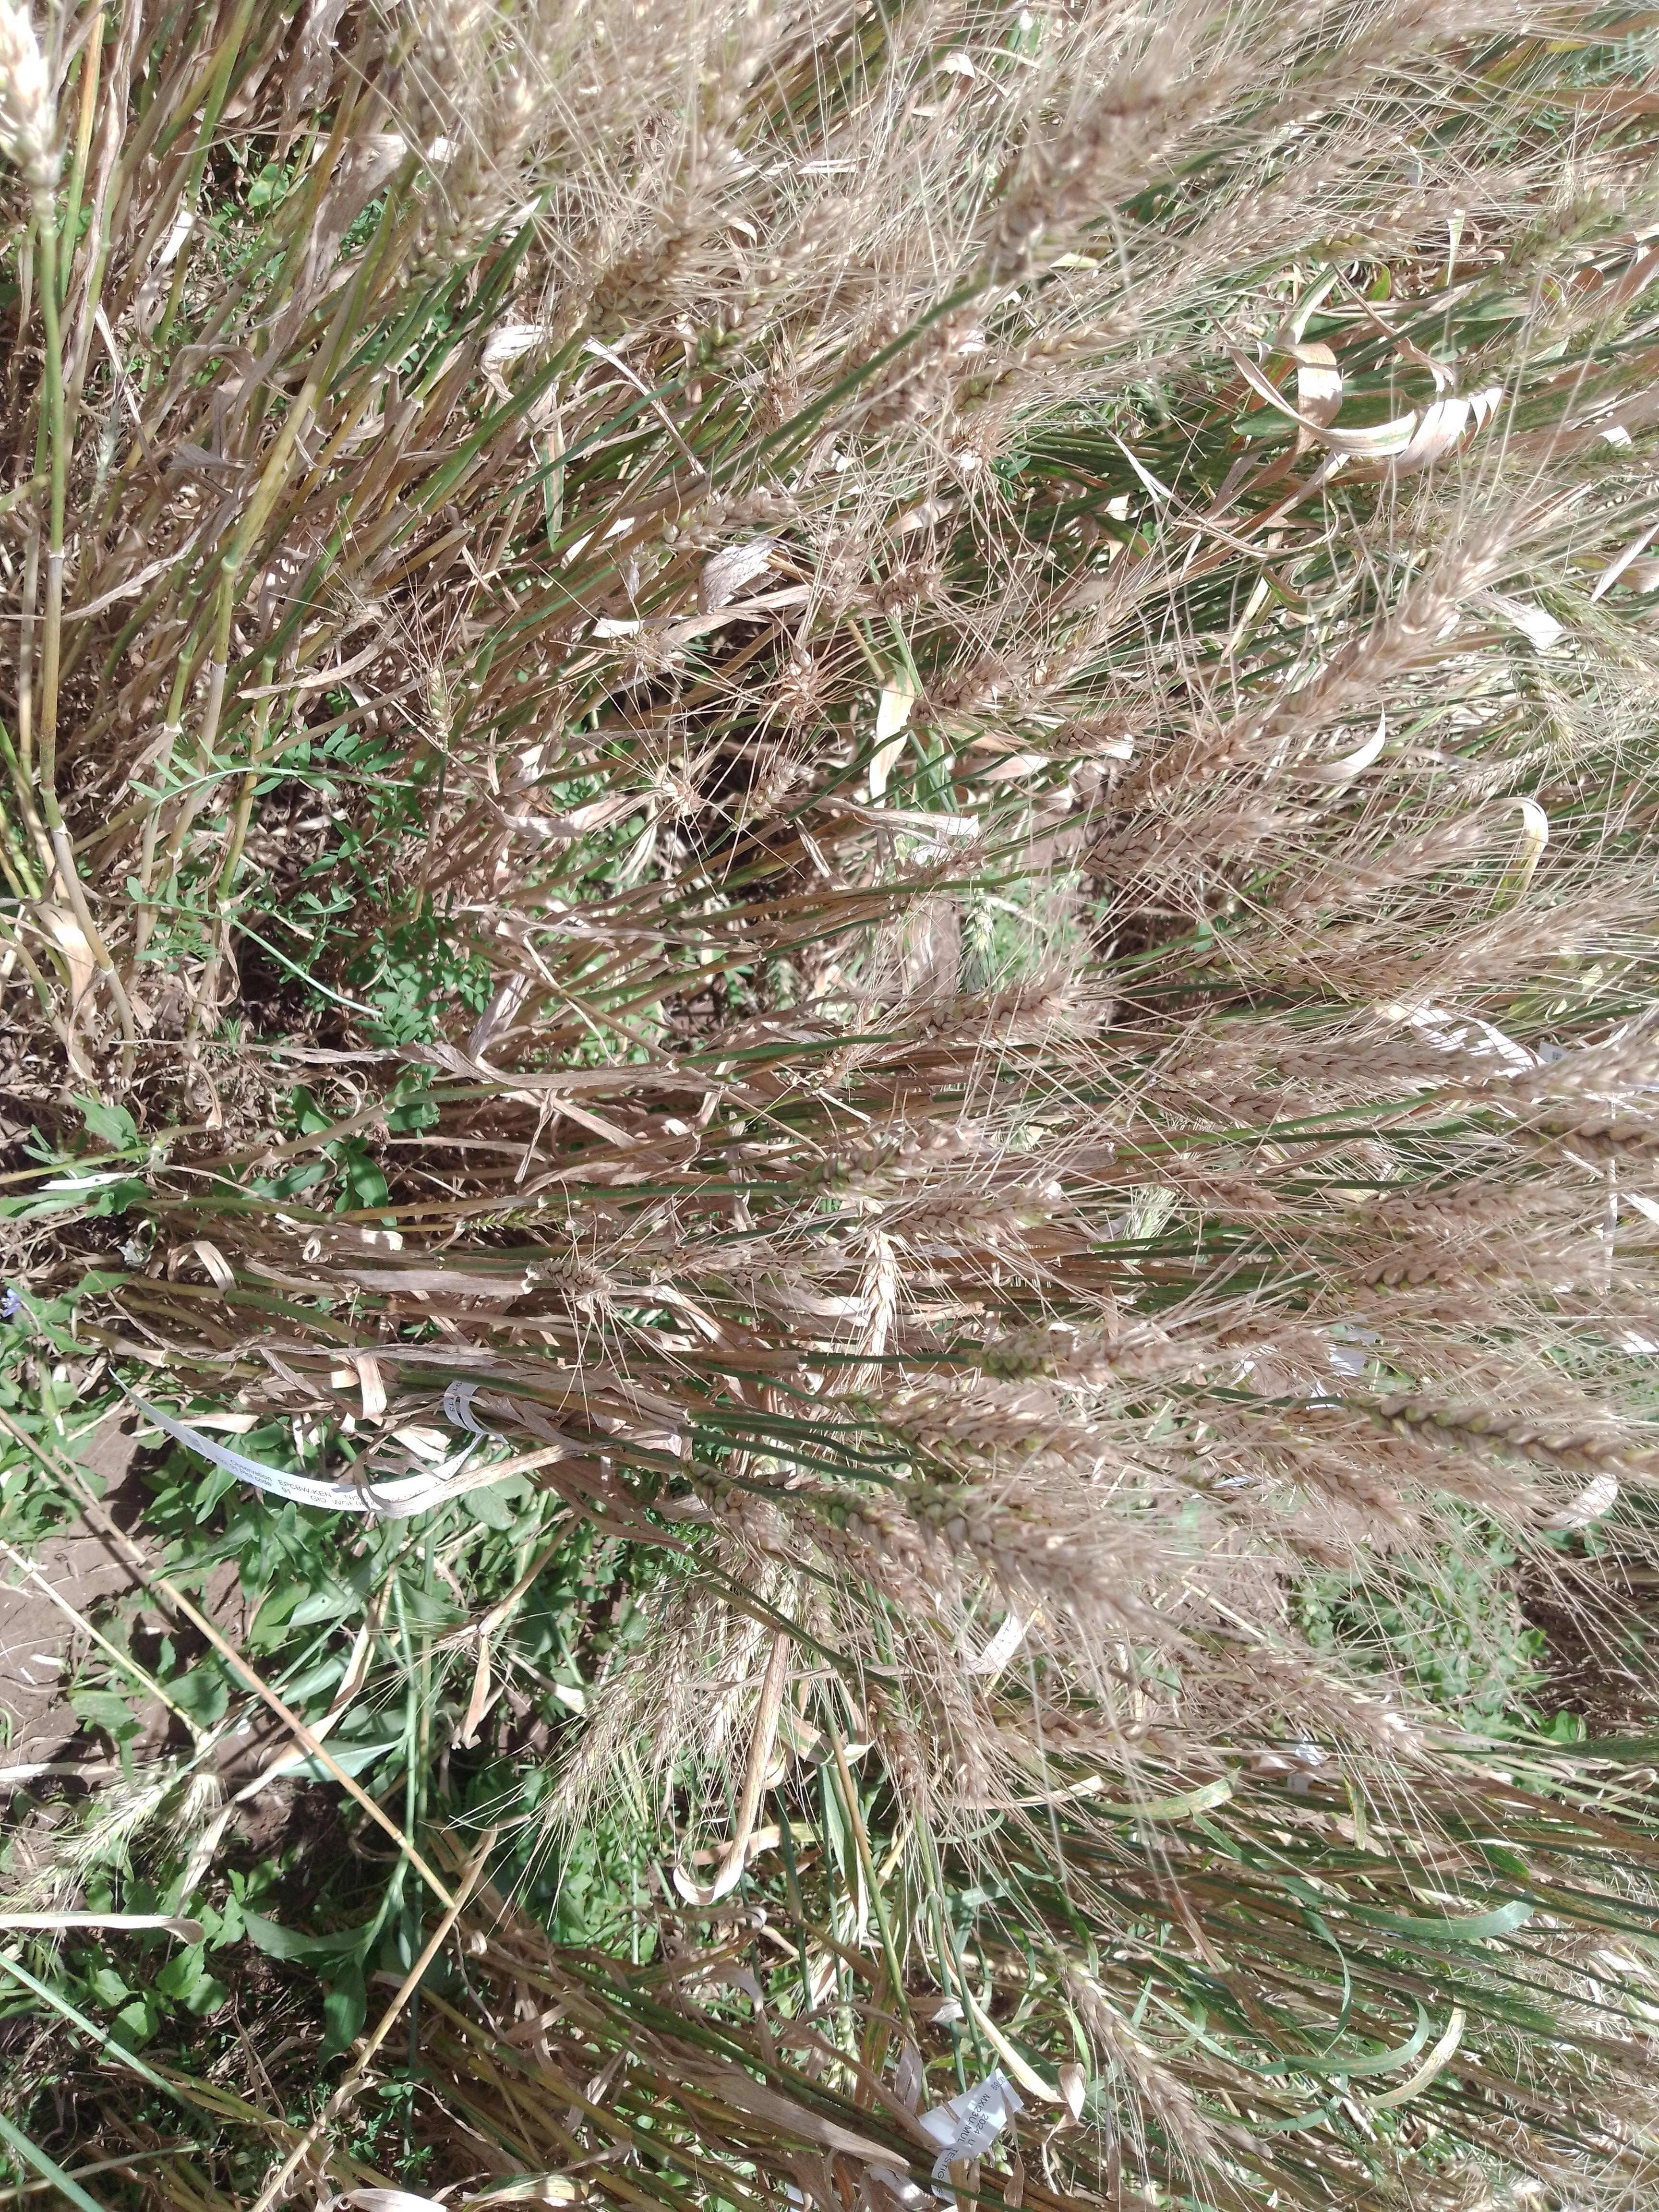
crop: wheat
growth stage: maturity
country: Kenya
